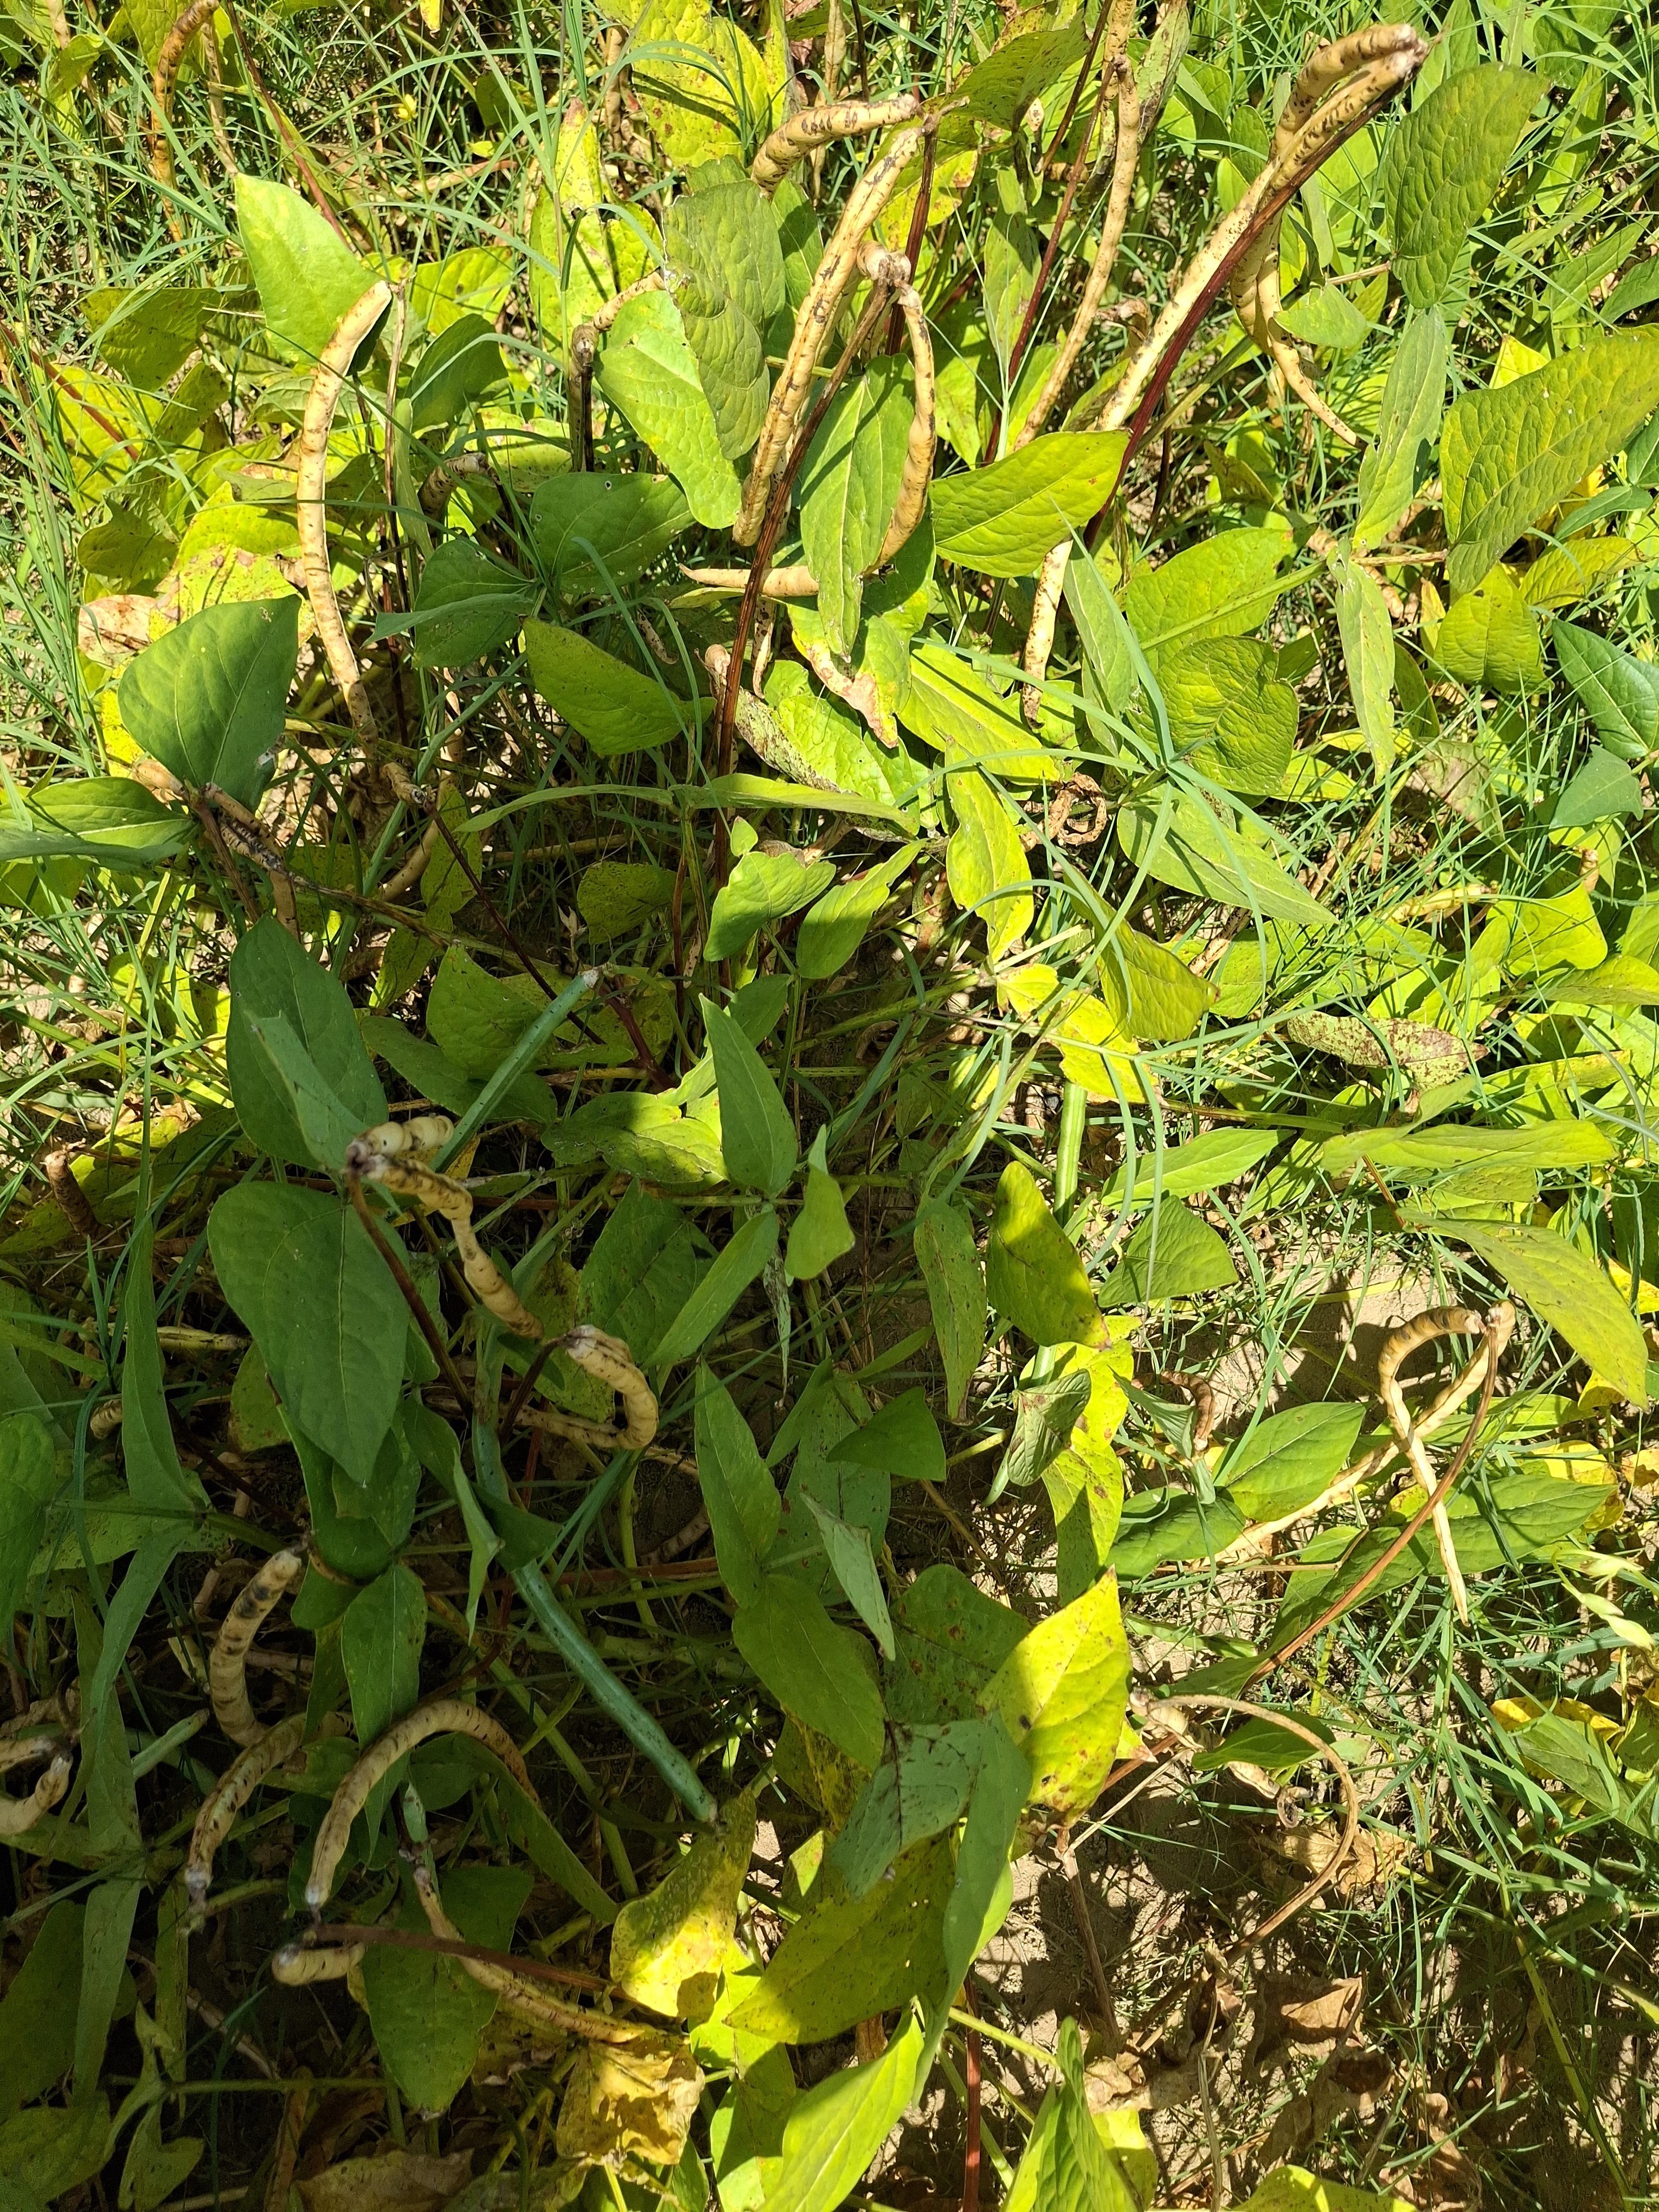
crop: cowpea
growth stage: maturity
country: Nigeria
